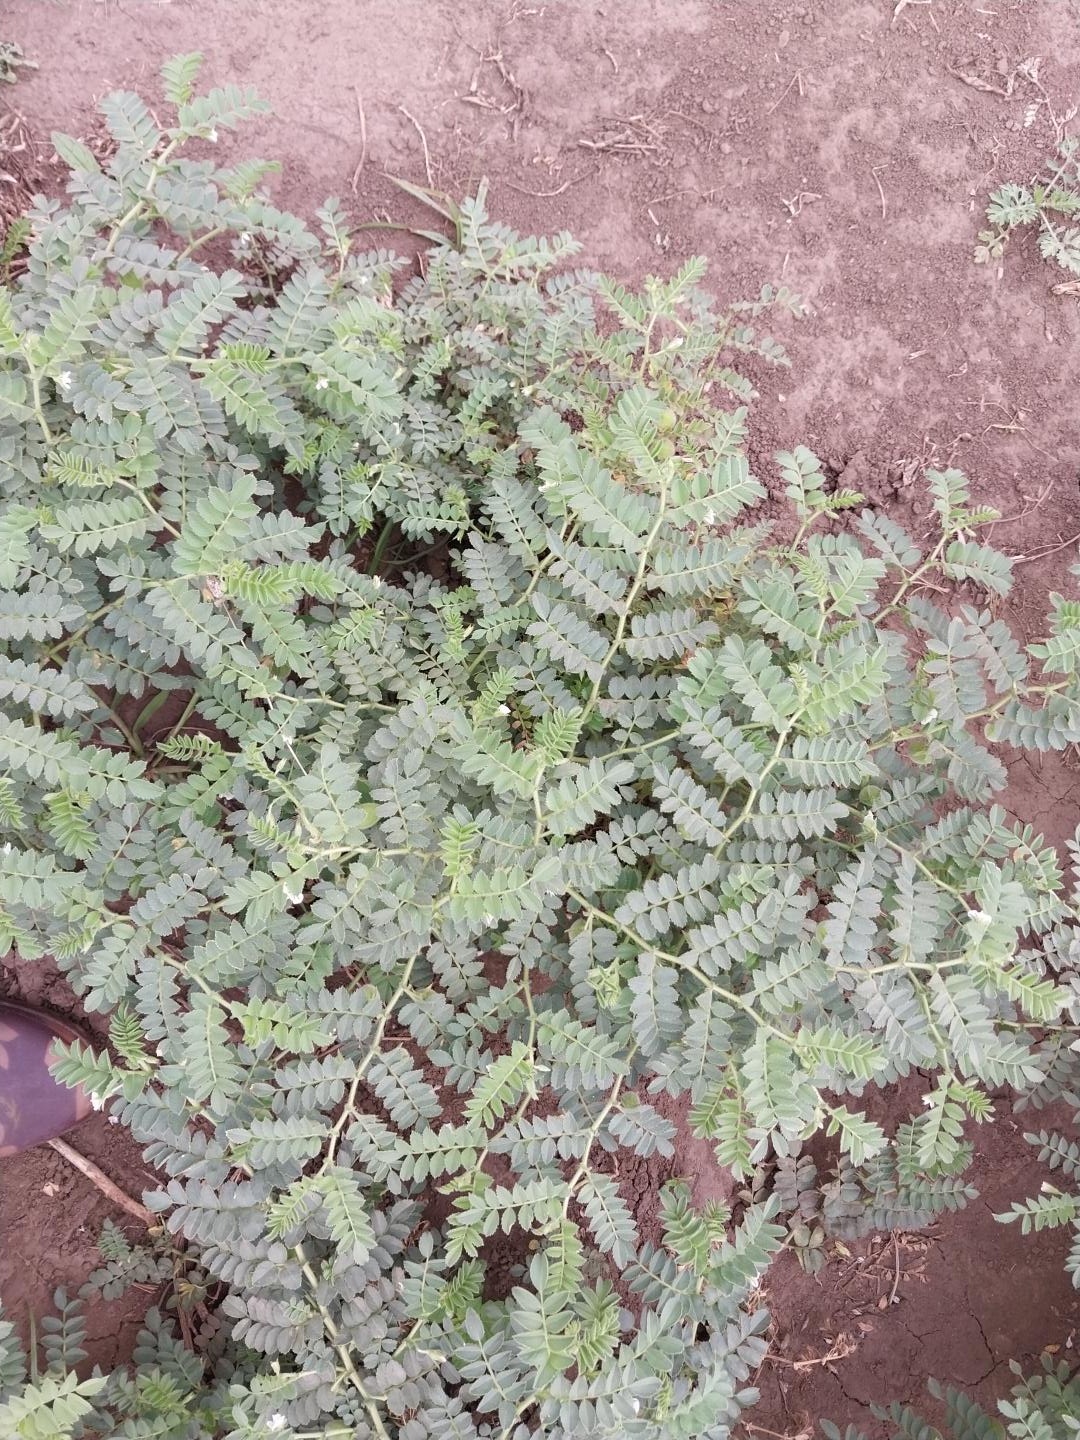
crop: chickpea
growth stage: development pod
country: Tanzania
